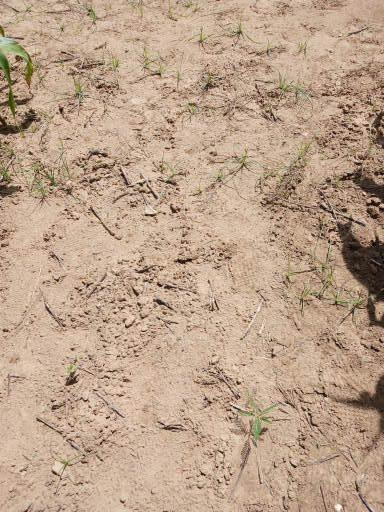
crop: sorghum
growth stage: emergence
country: Senegal
